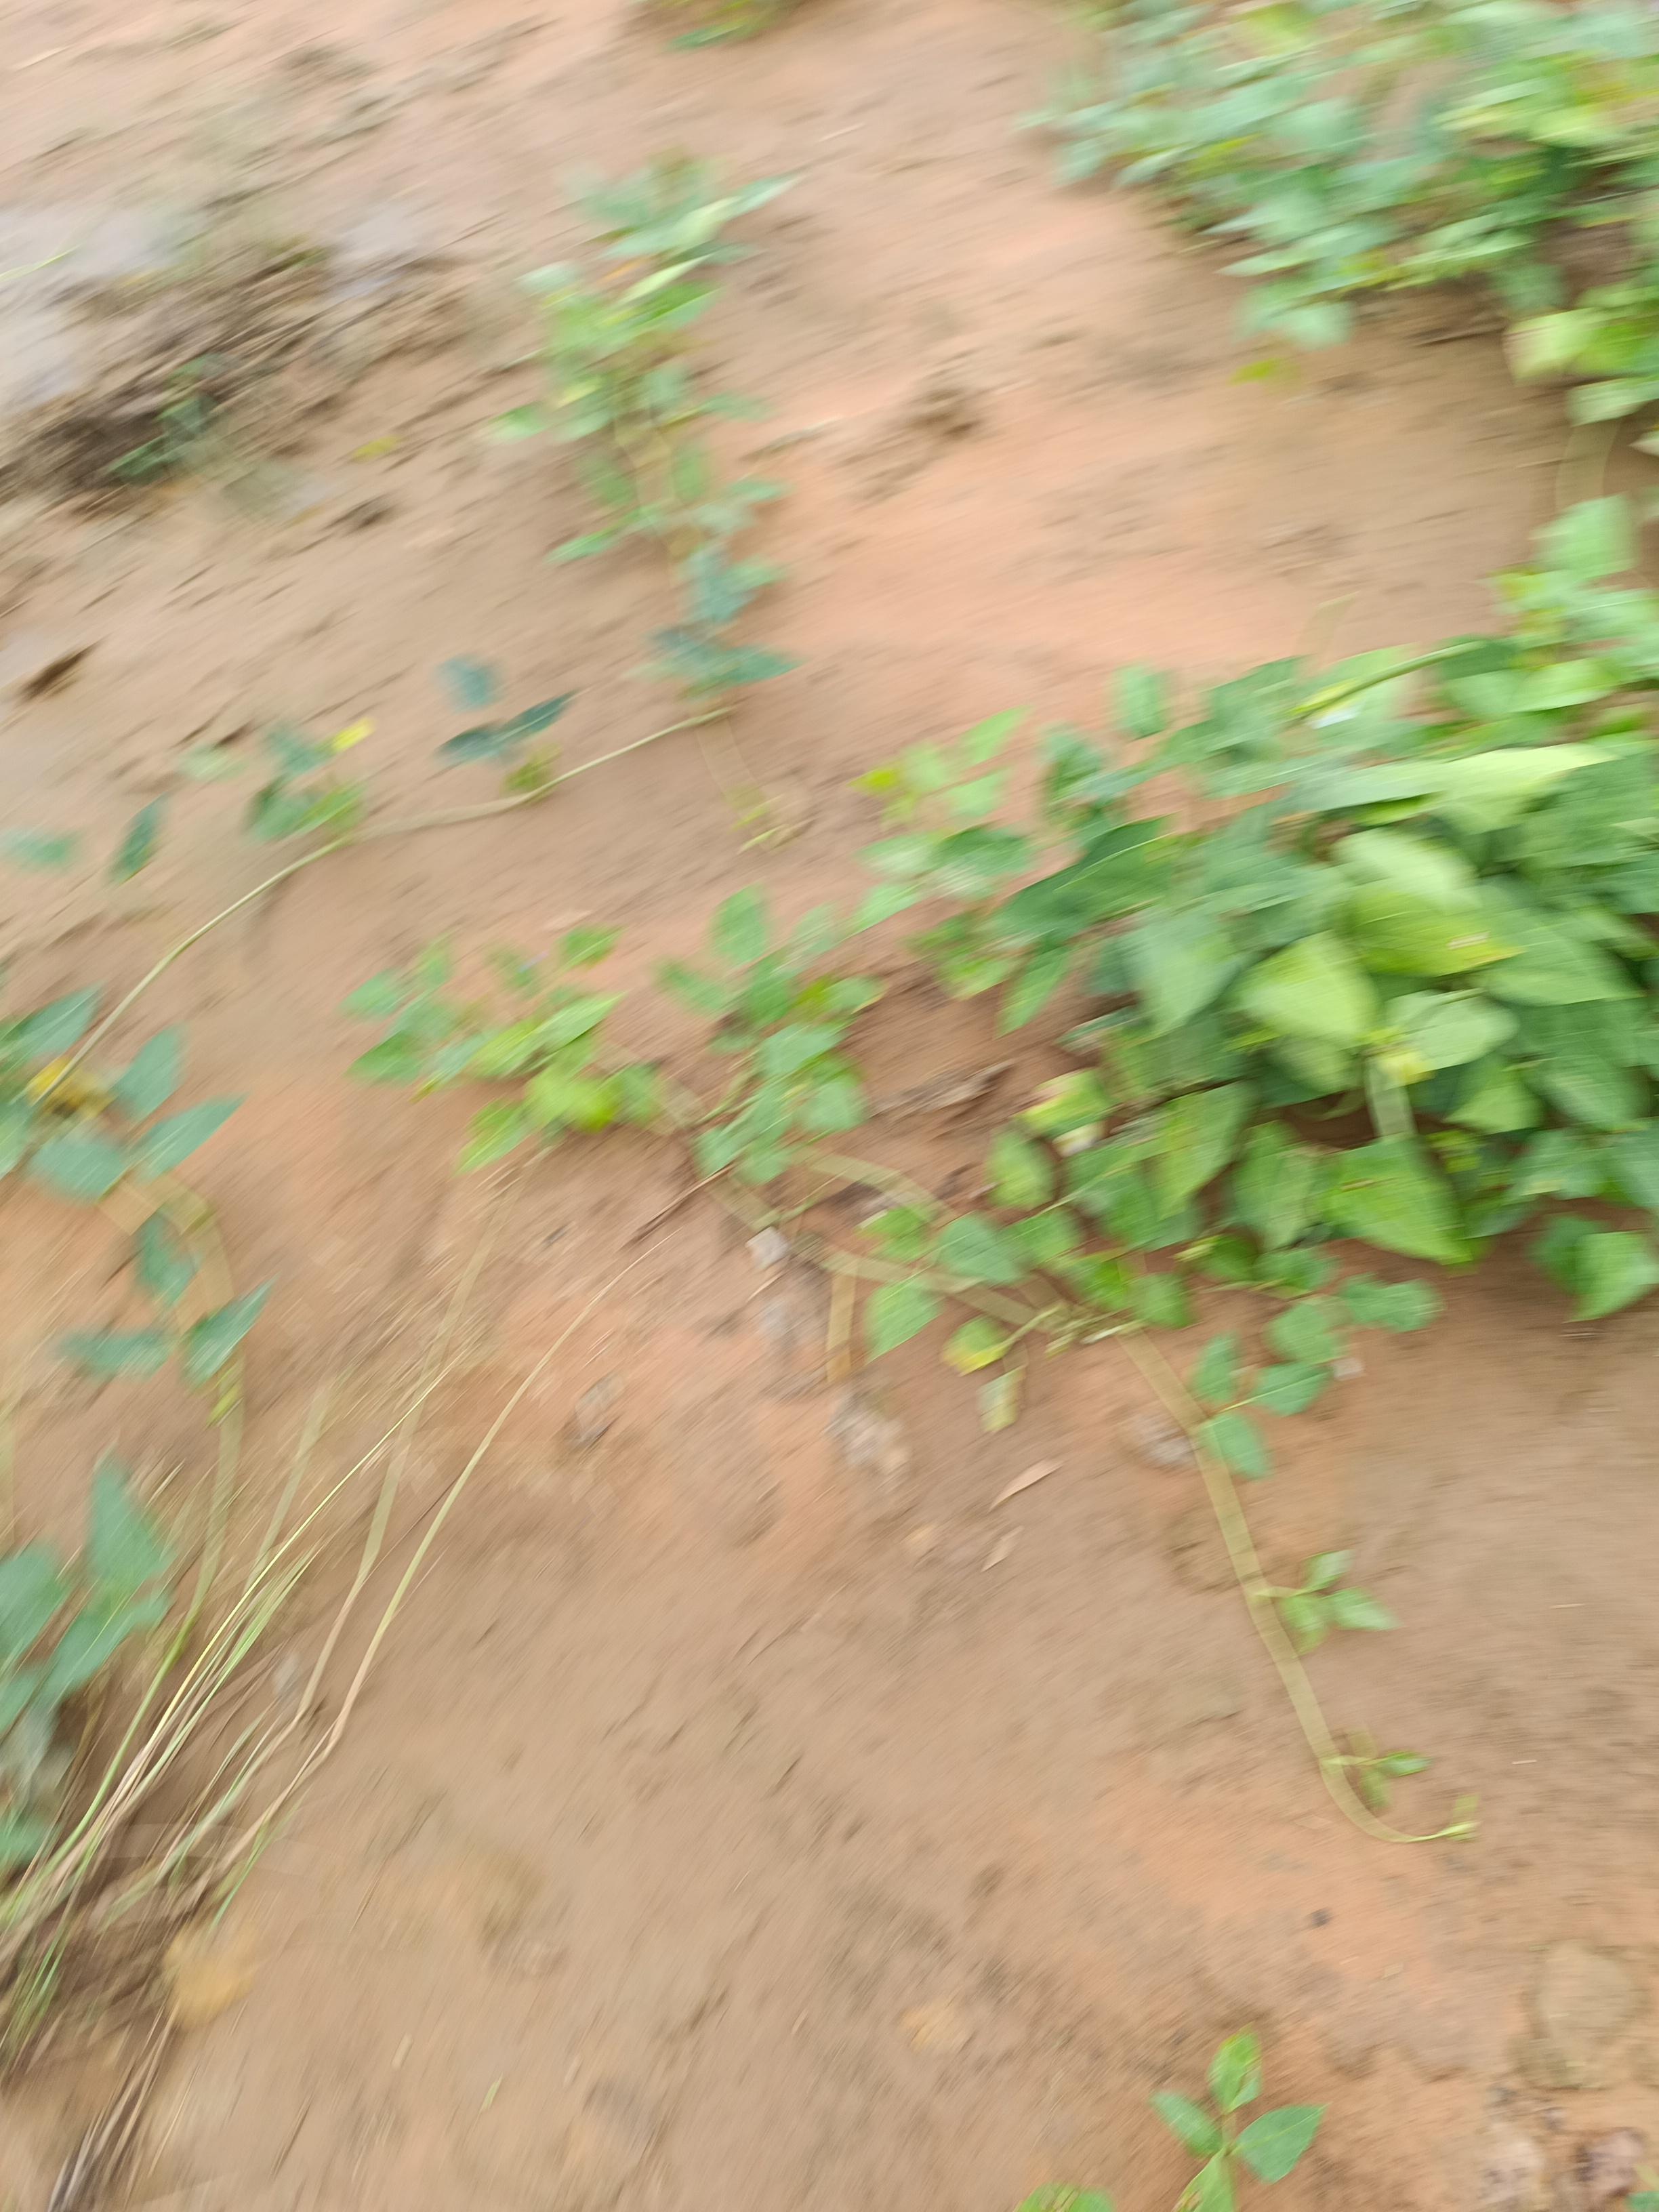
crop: cowpea
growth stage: development pod
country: Nigeria
